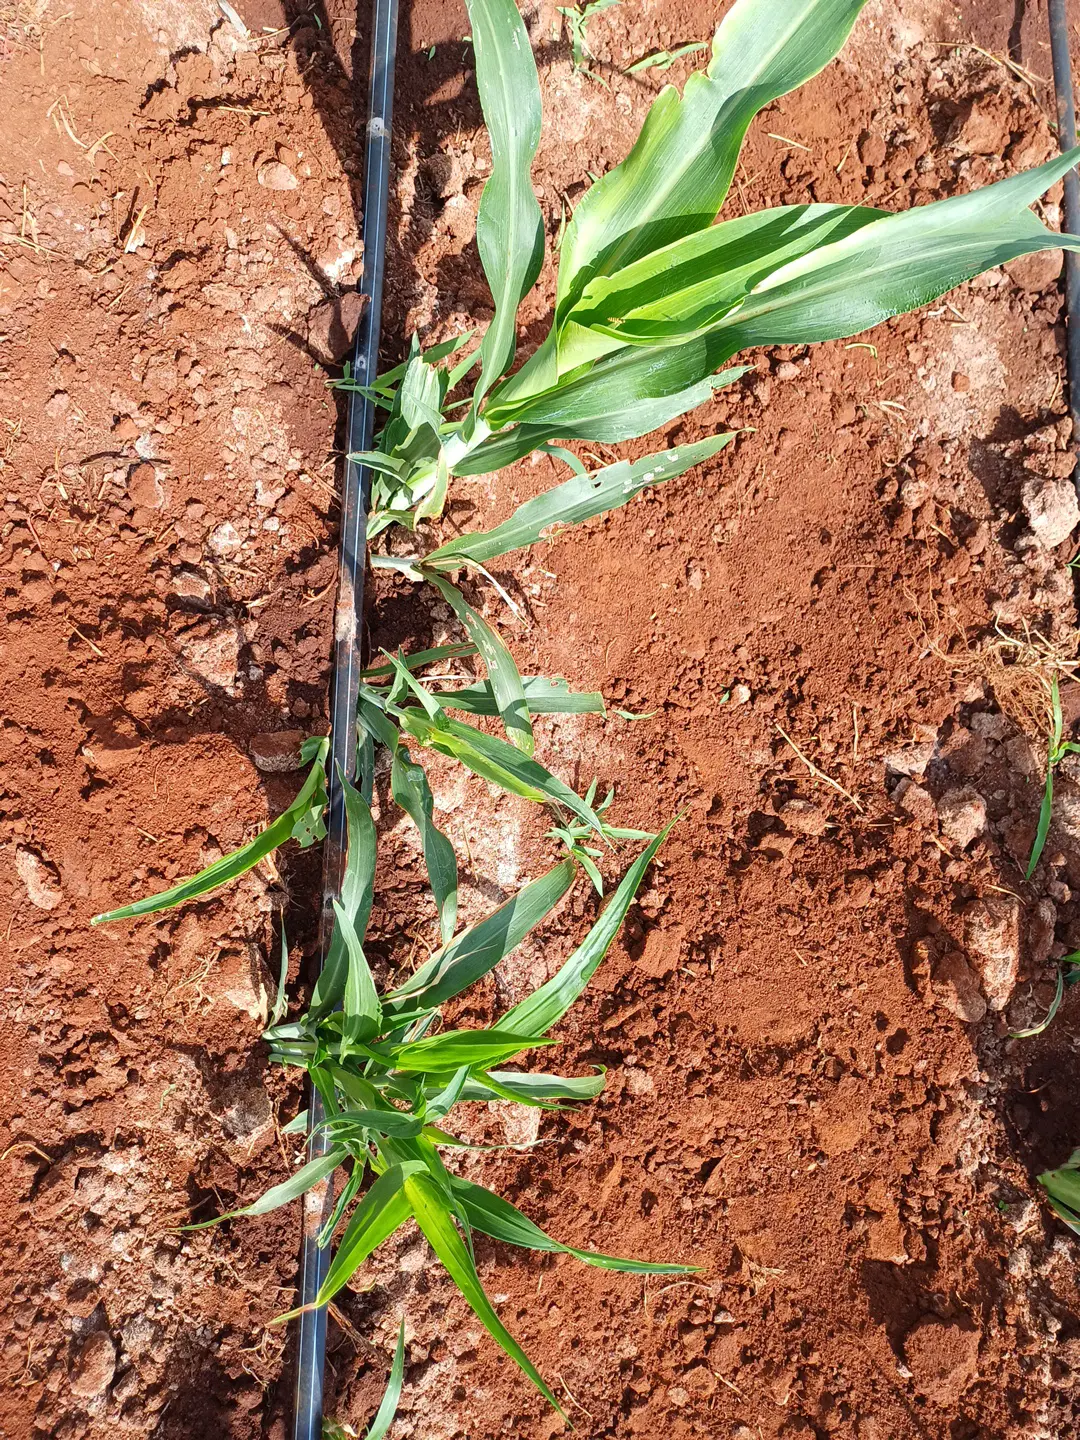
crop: sorghum
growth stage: elongation stem
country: Kenya
